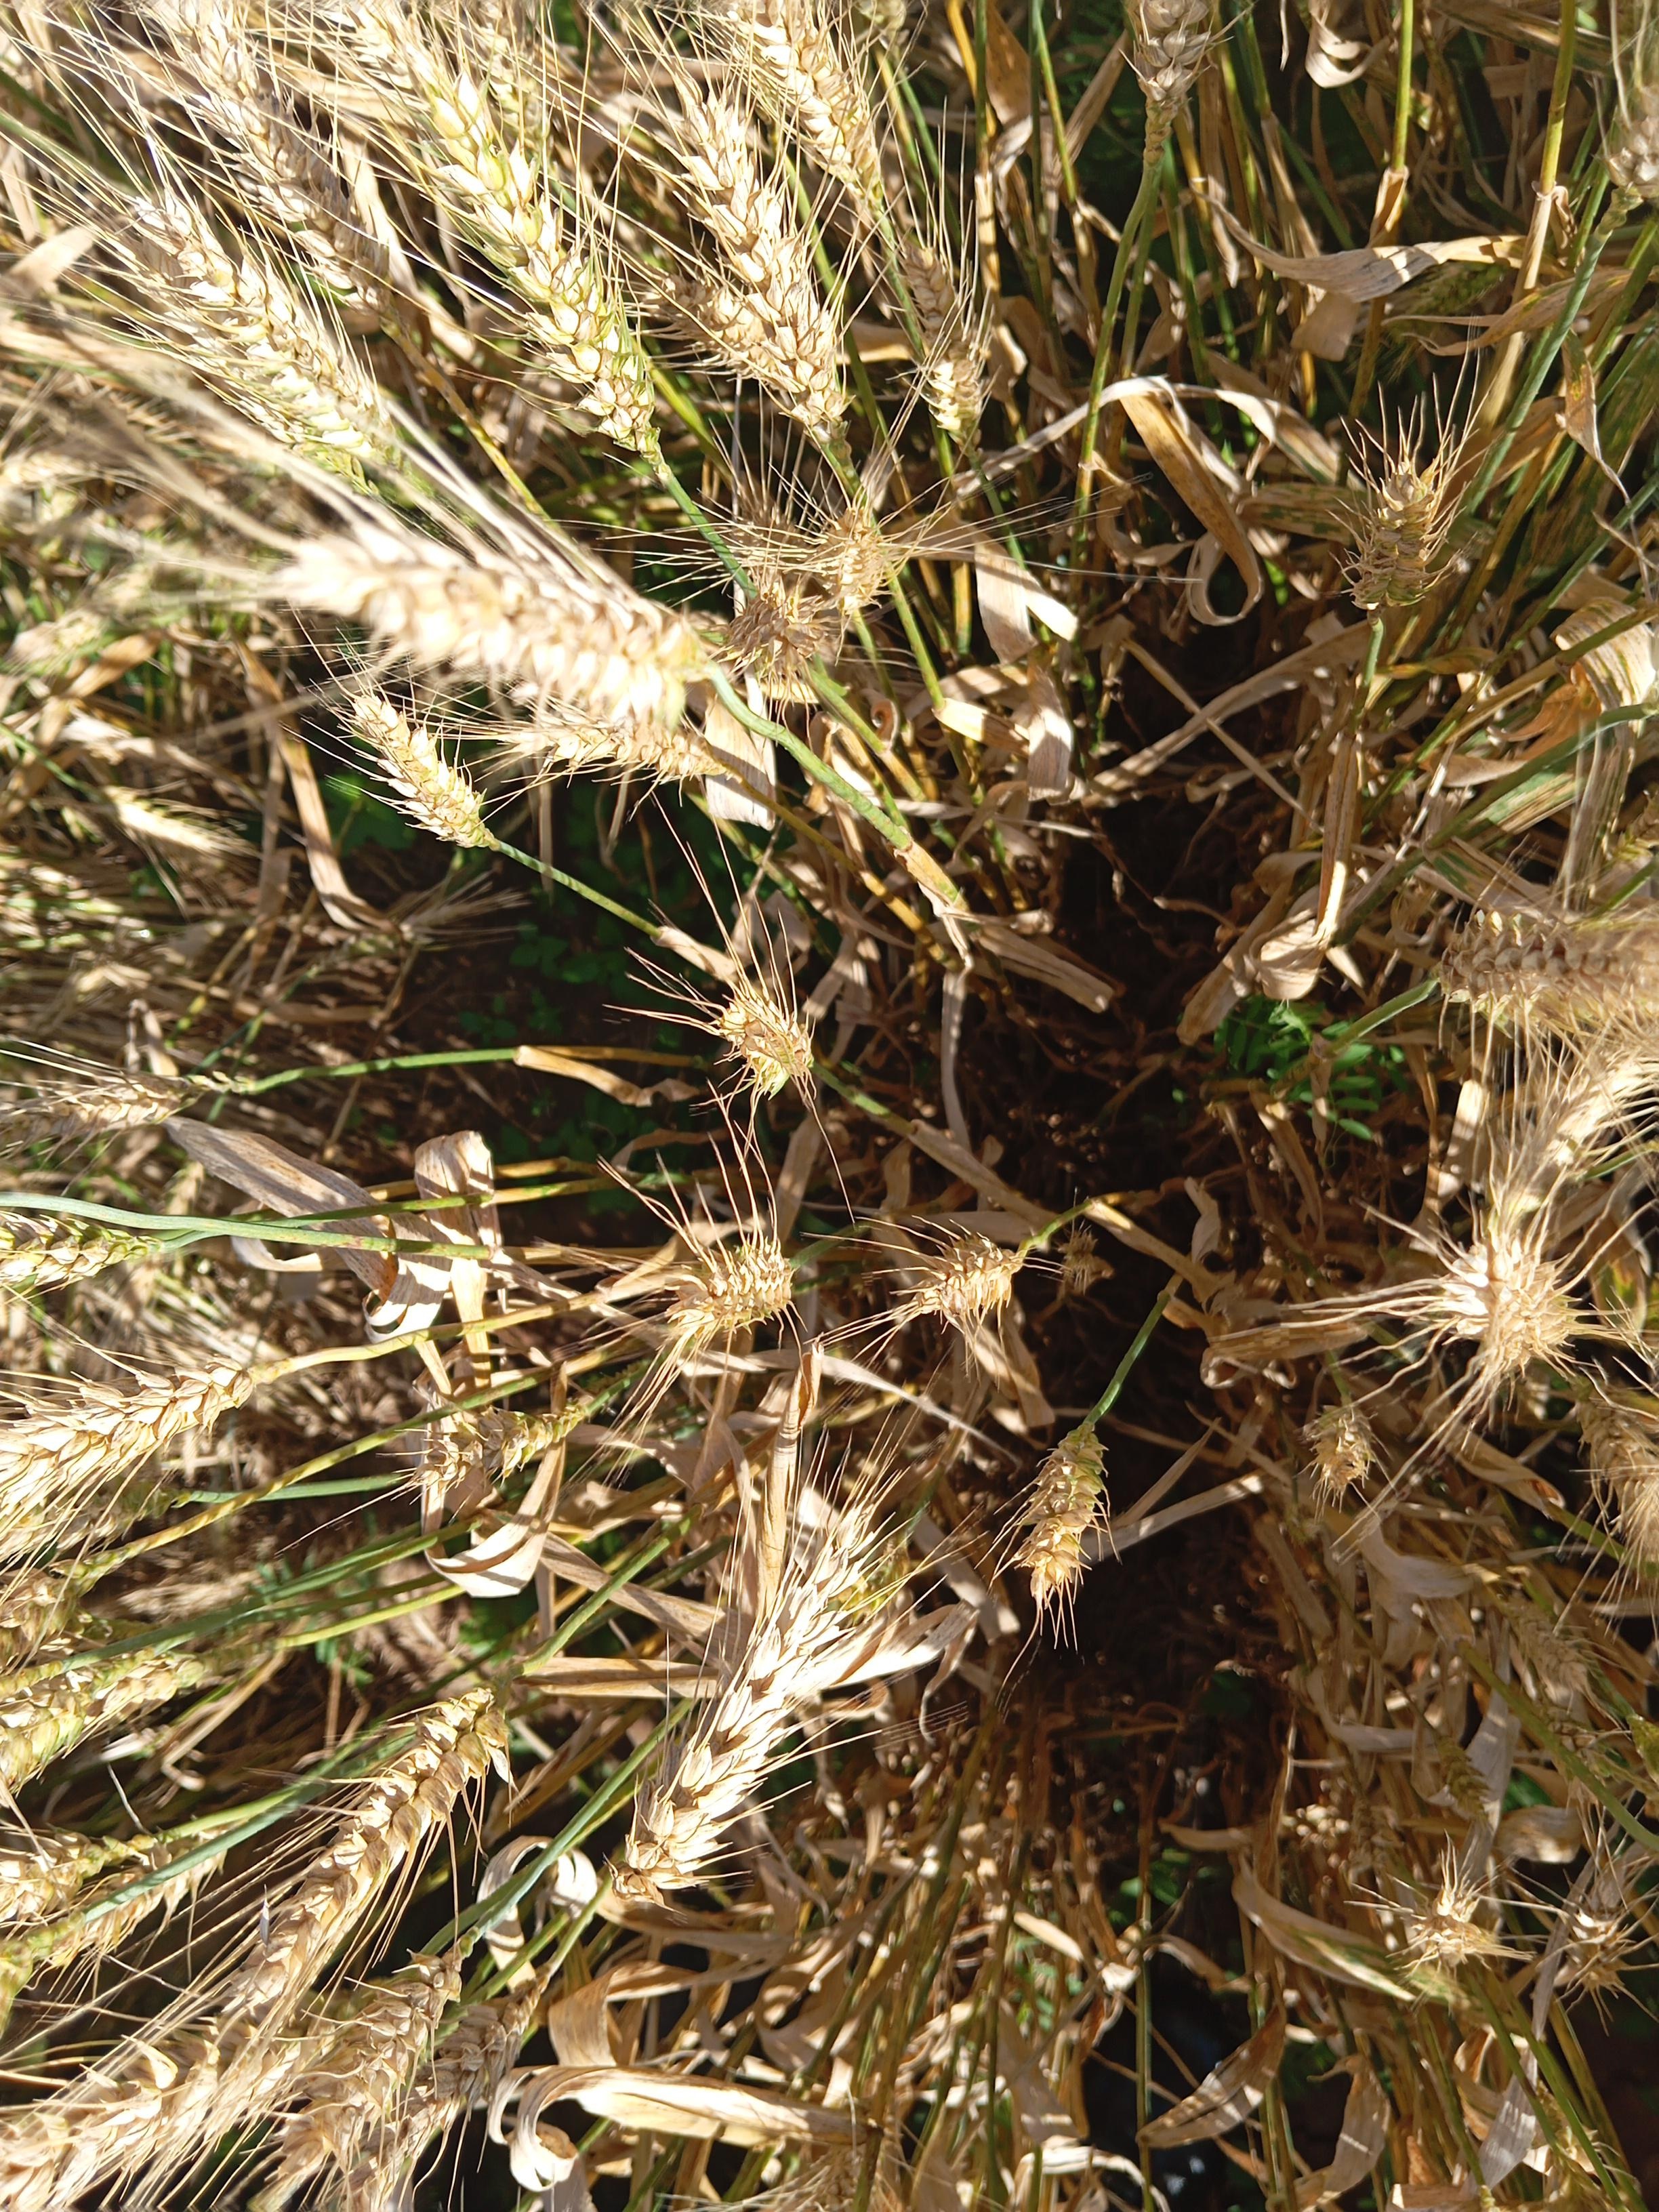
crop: wheat
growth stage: maturity
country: Kenya
